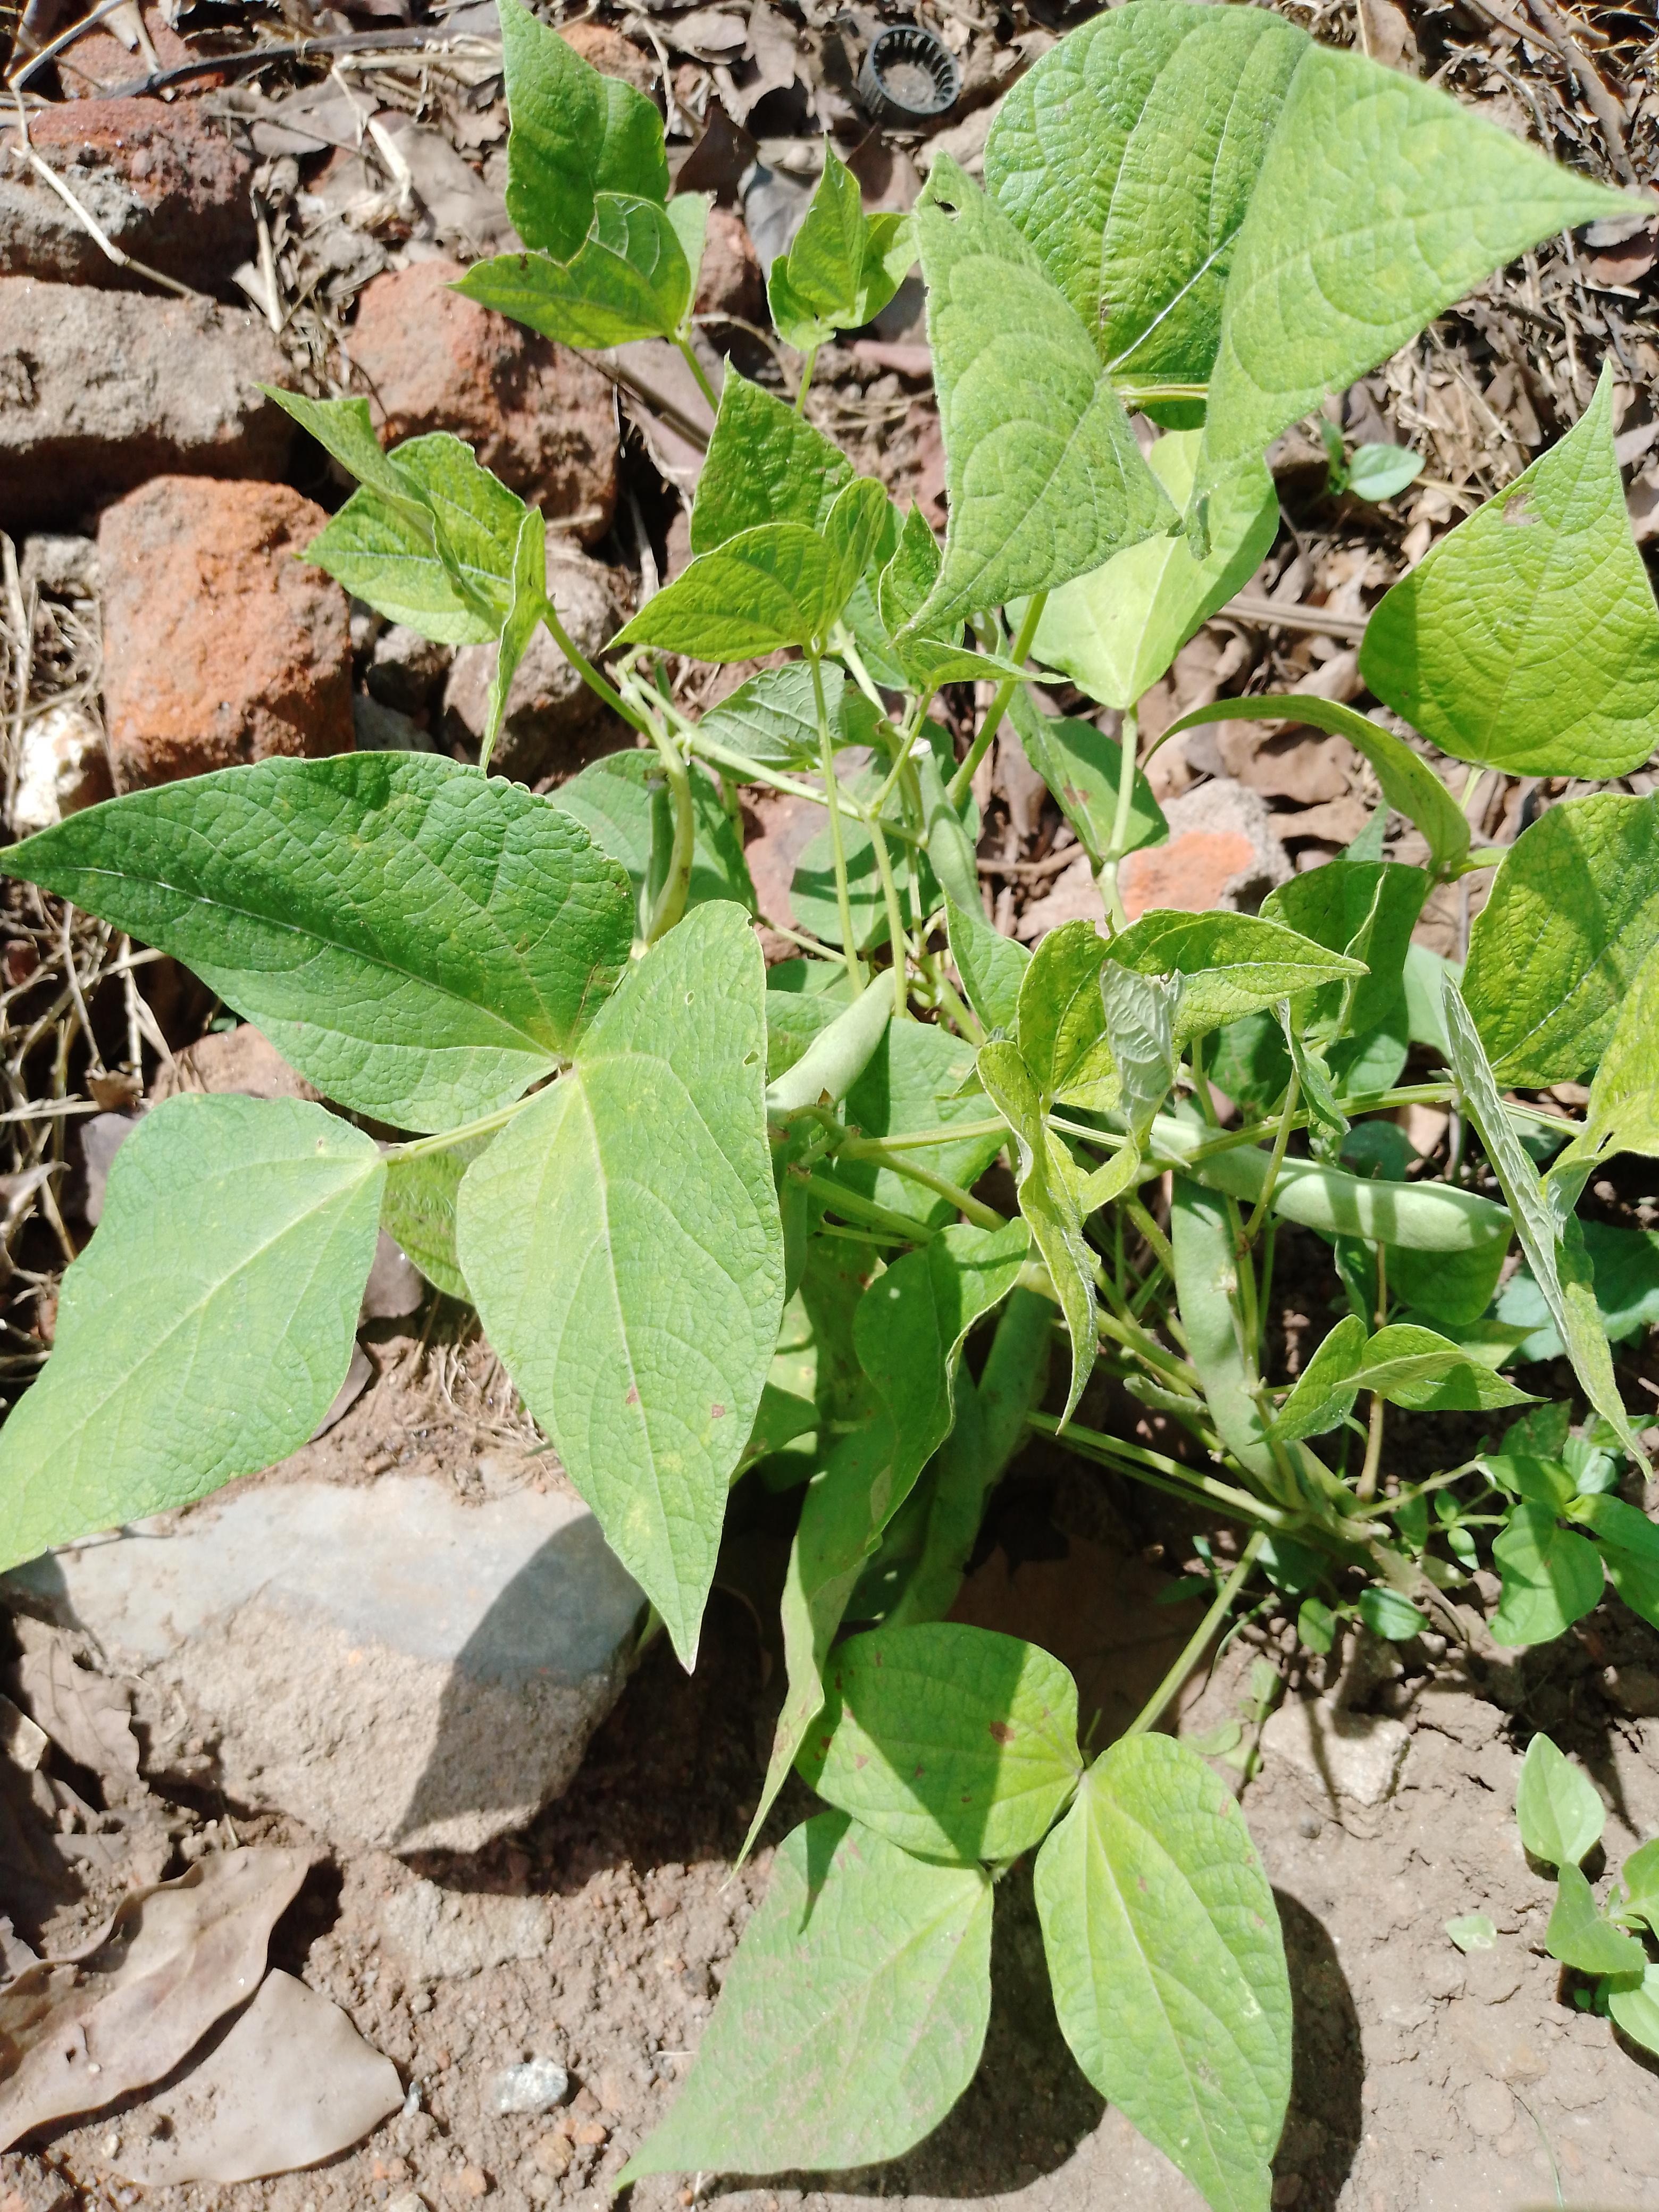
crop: common bean
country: Malawi
